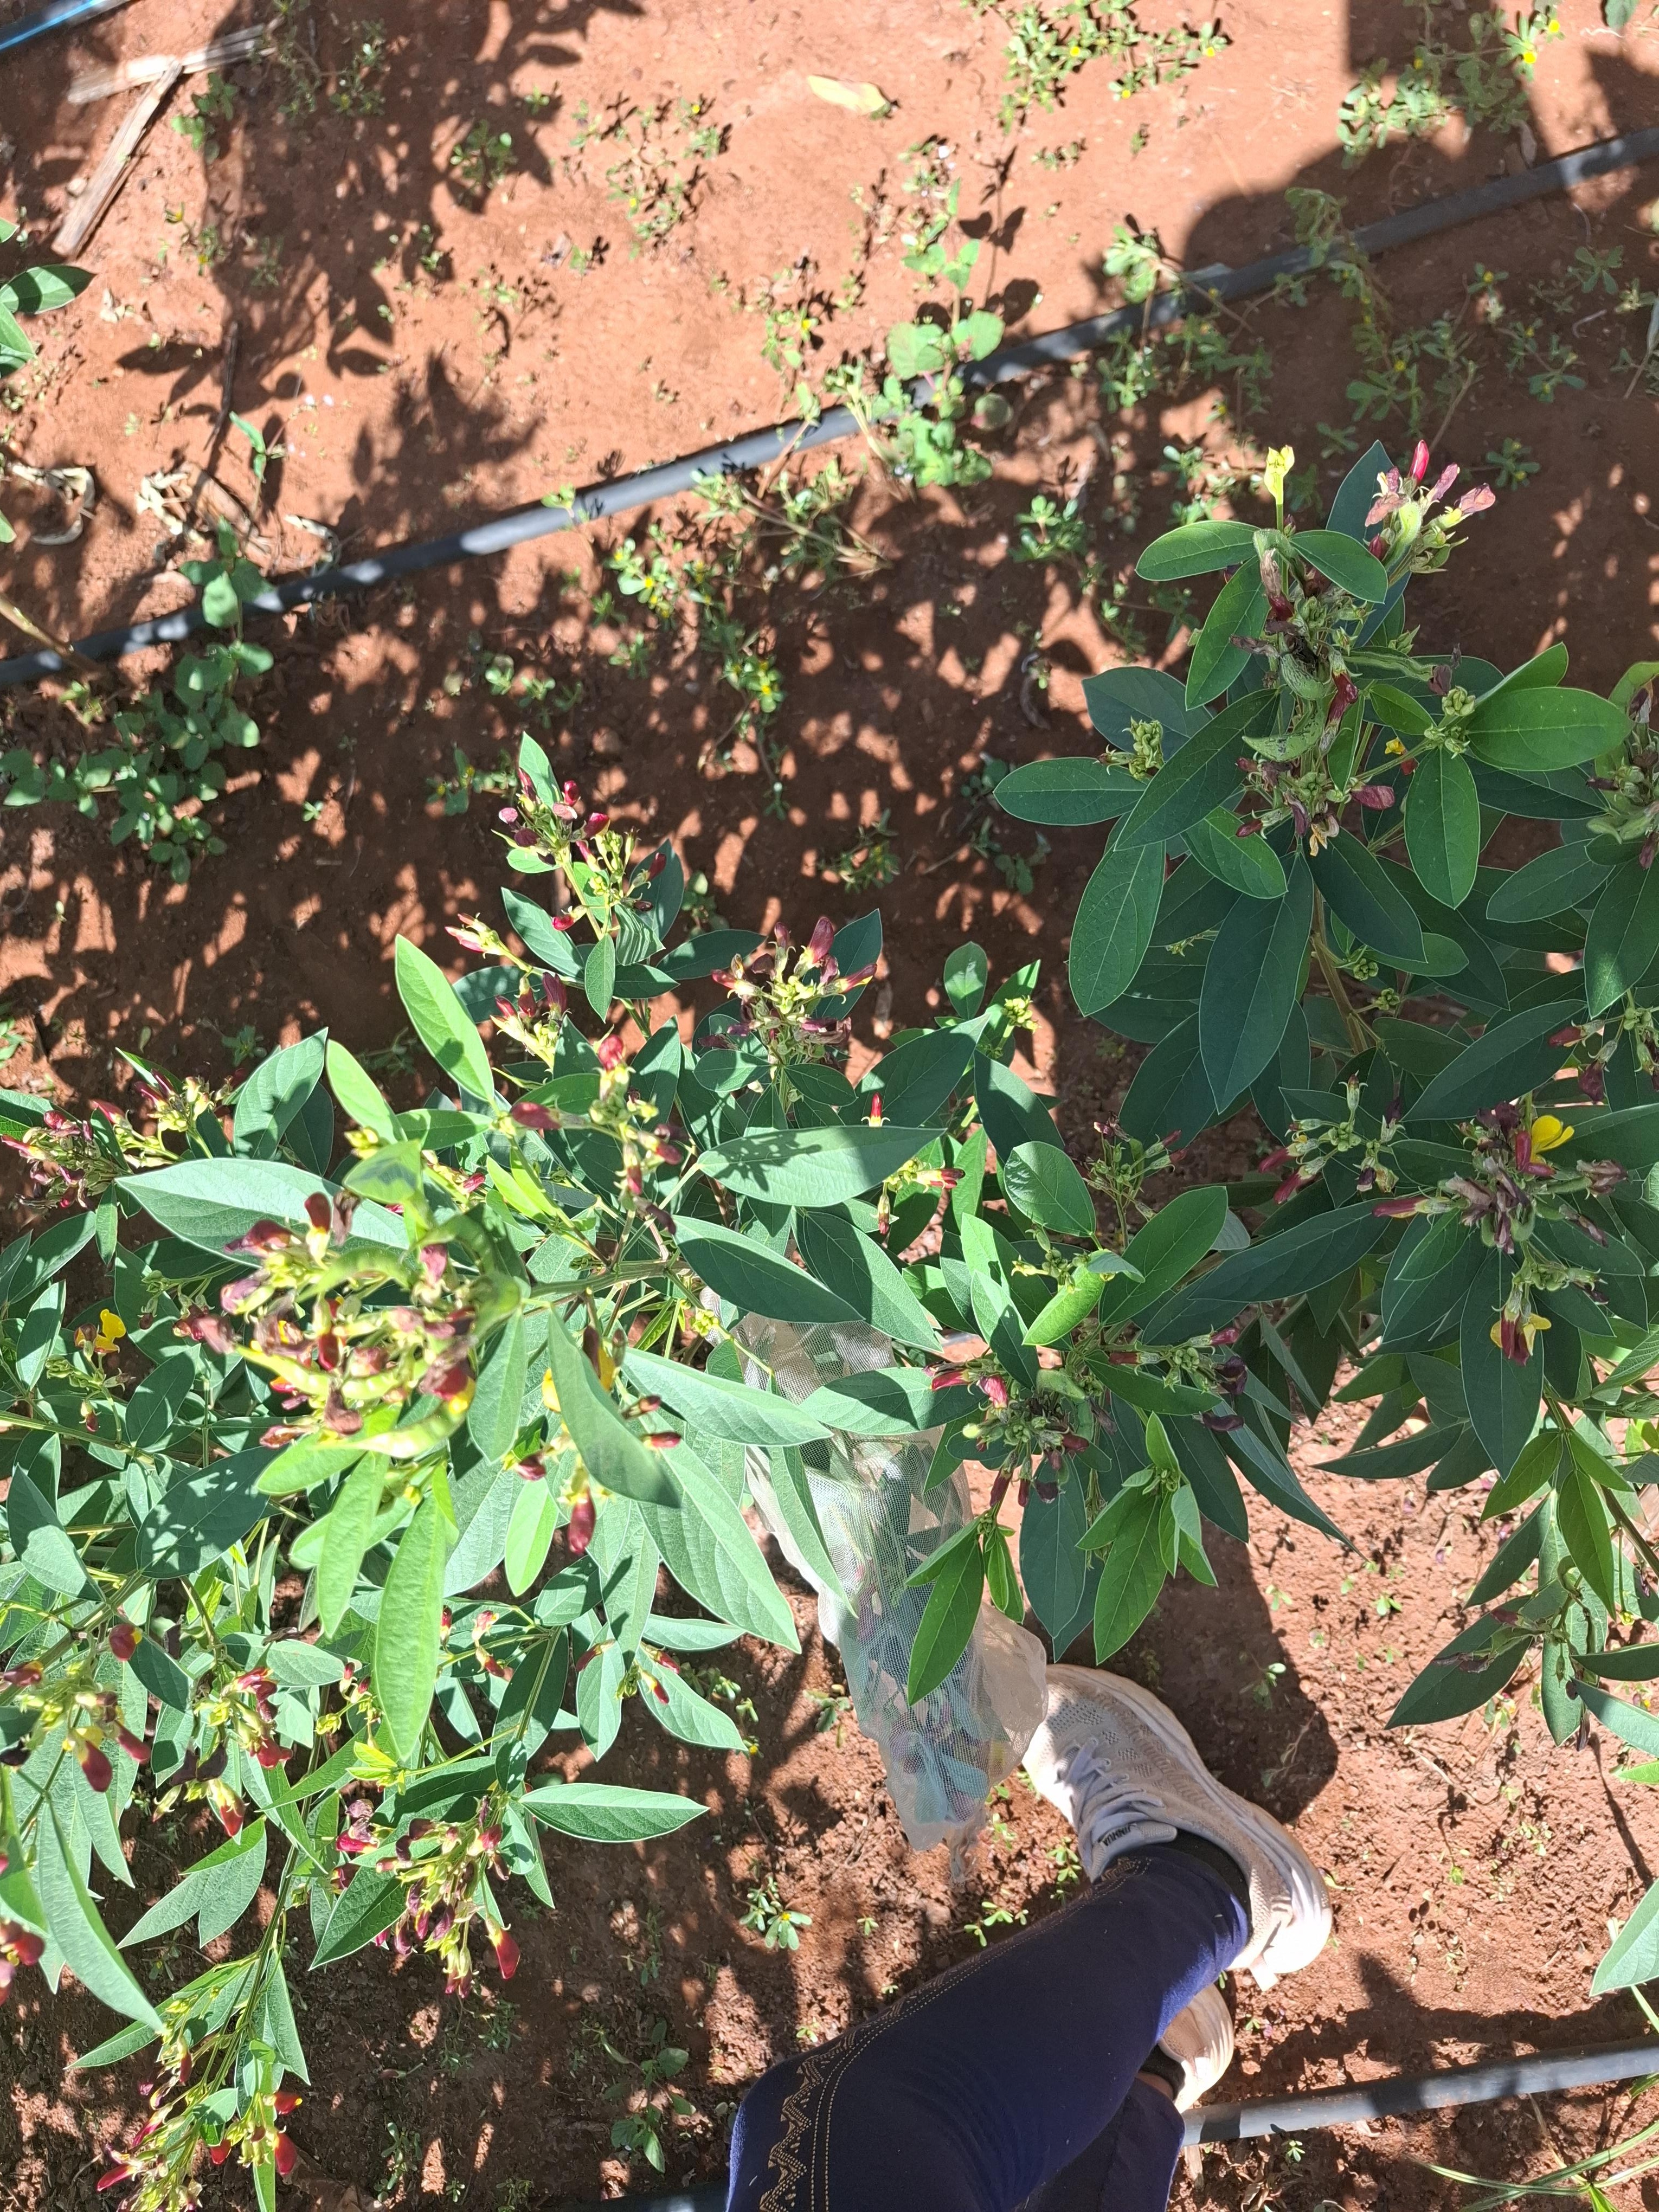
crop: pigeonpea
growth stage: flowering
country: Kenya
